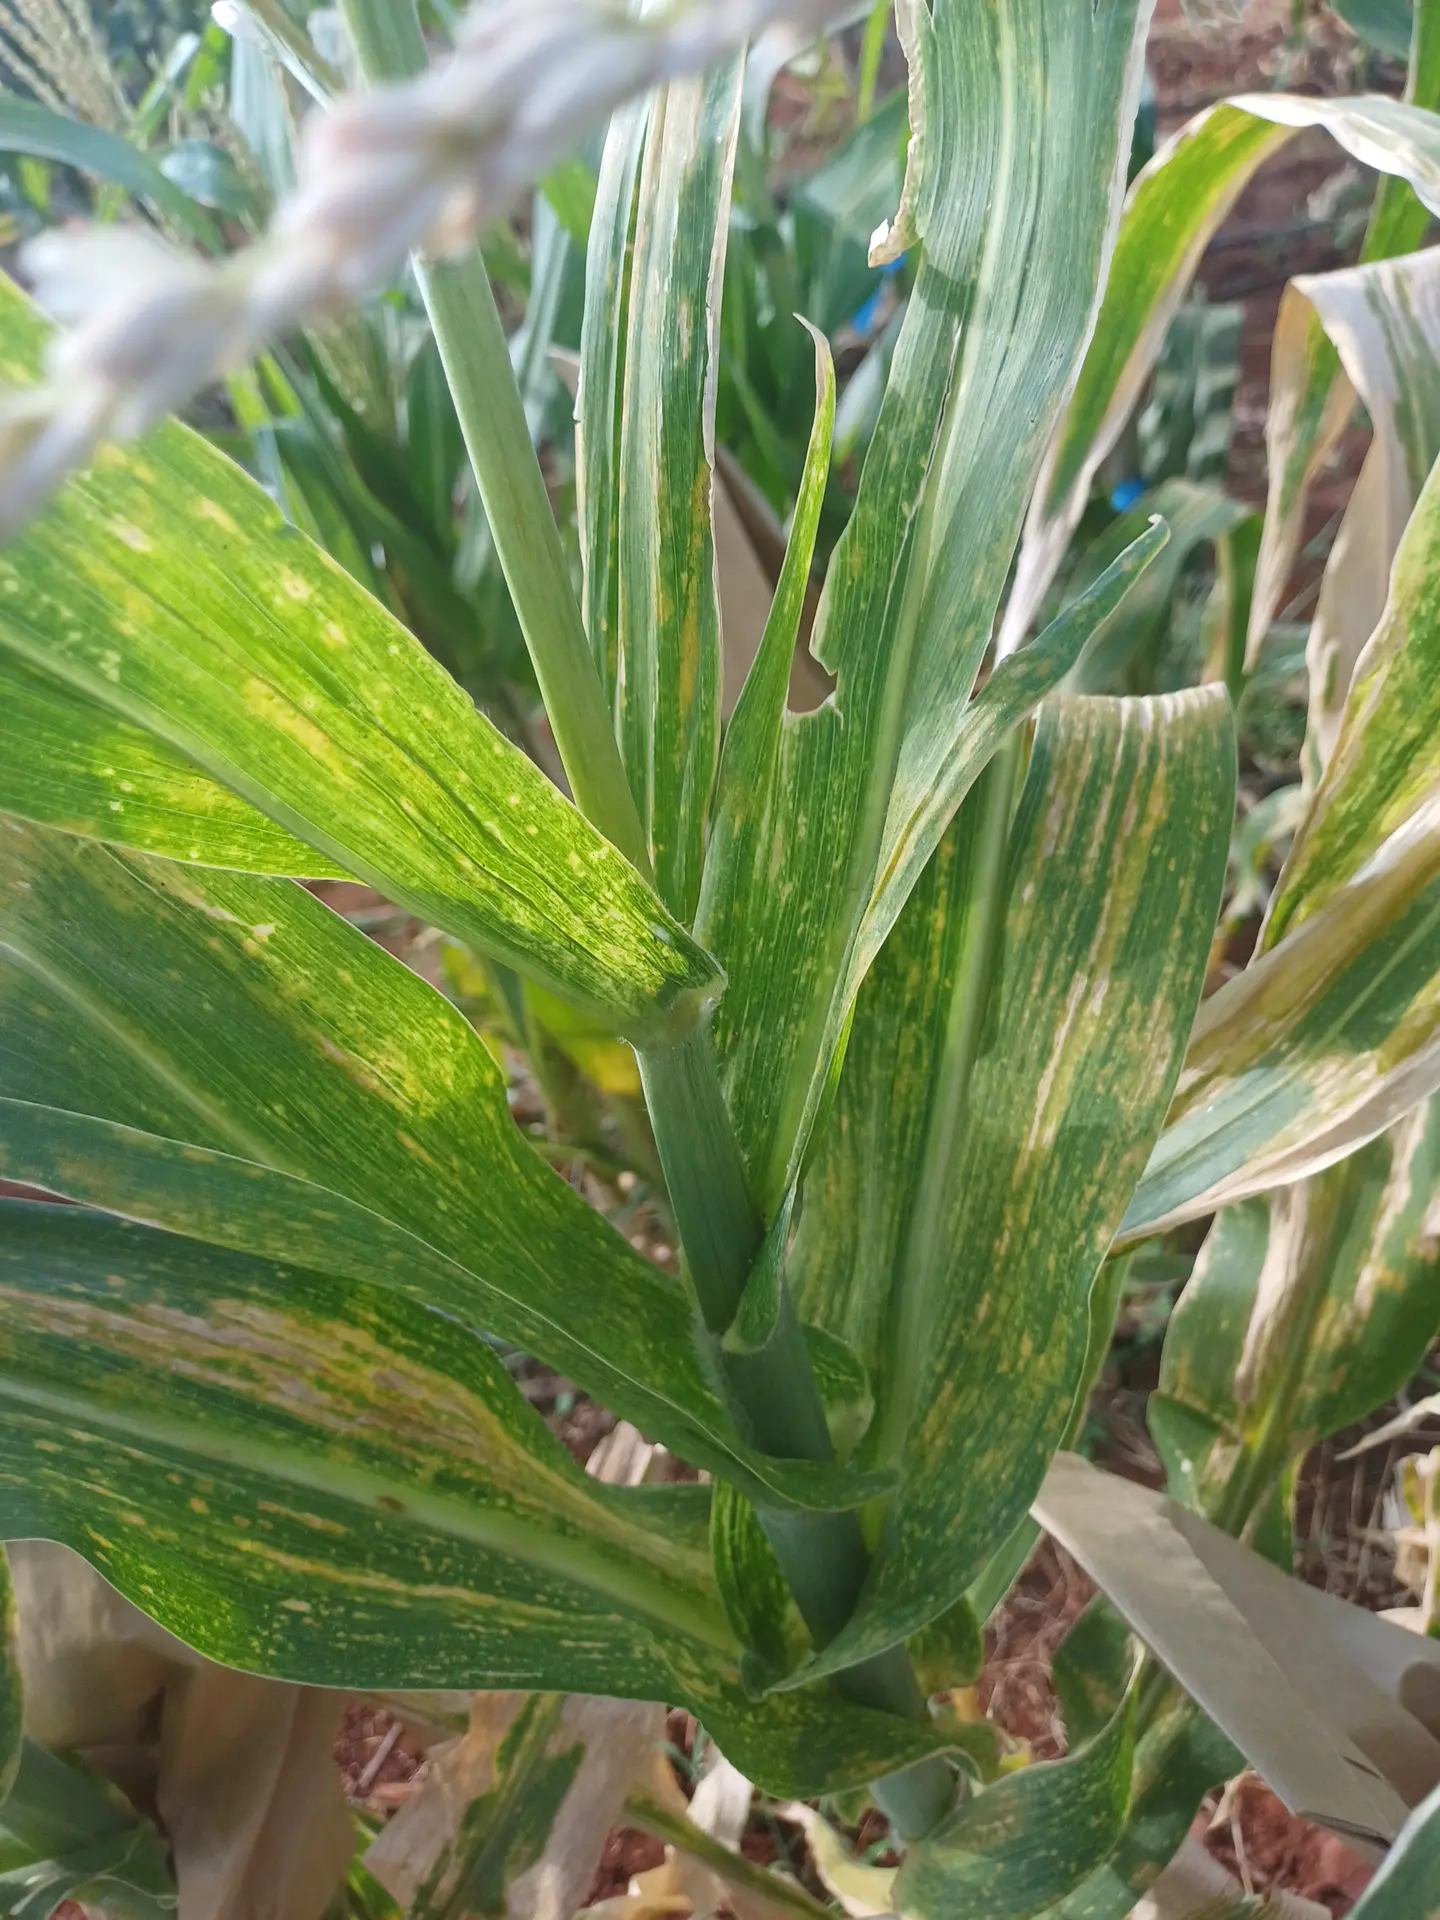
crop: maize
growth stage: flowering
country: Kenya
